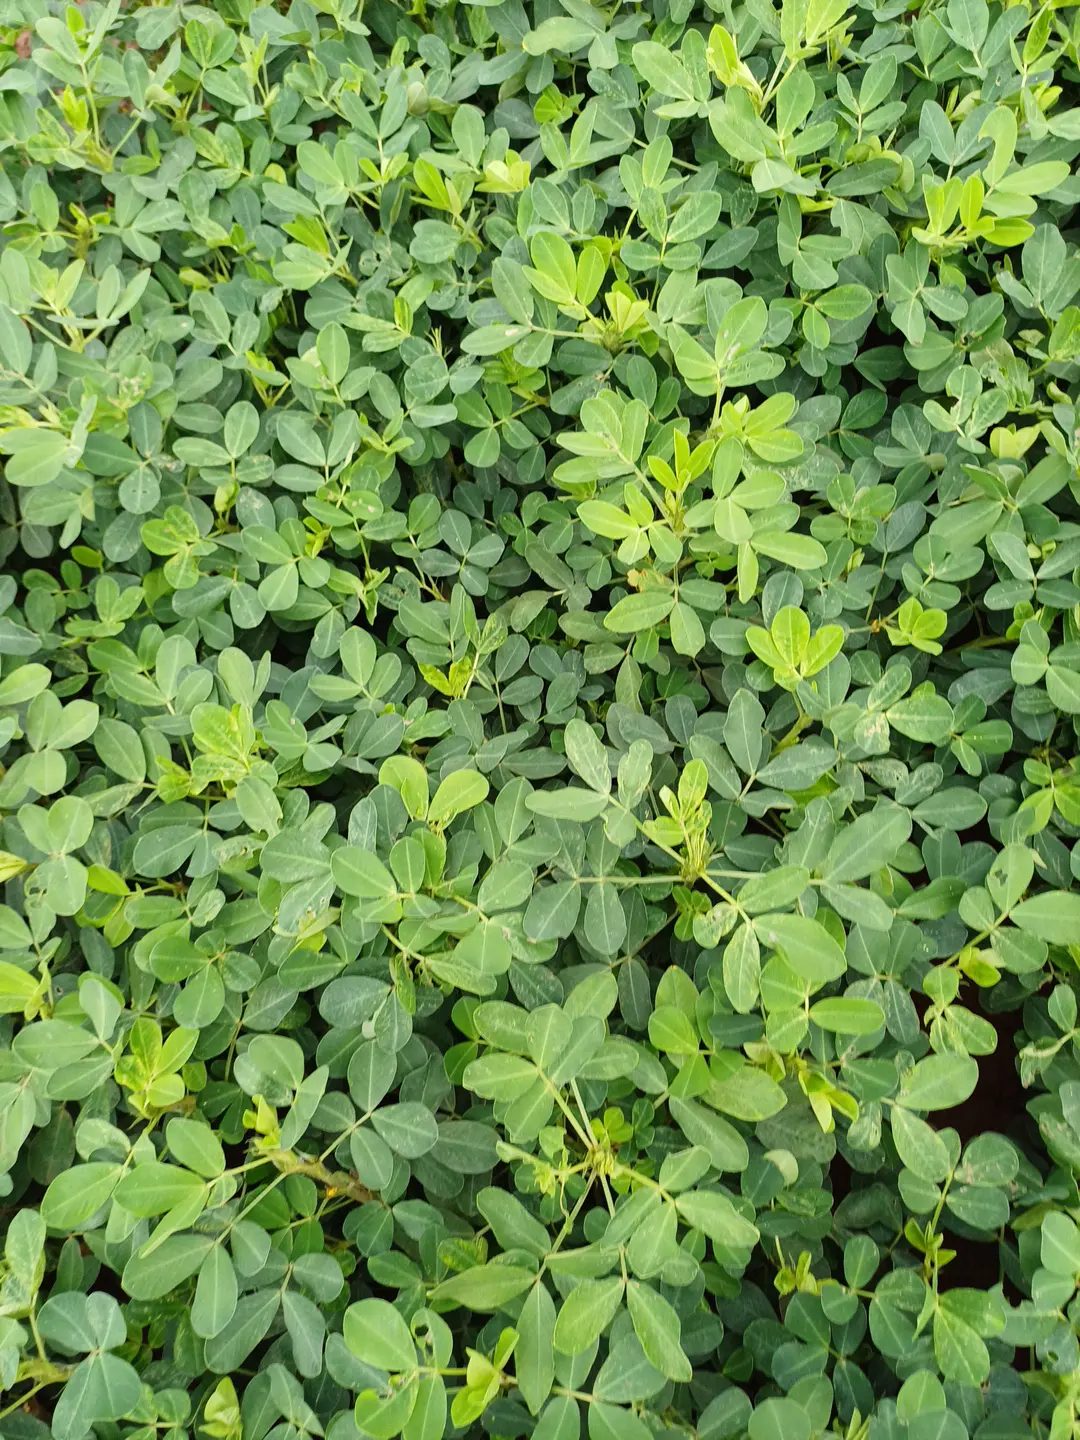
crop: groundnut
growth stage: flowering
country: Kenya
